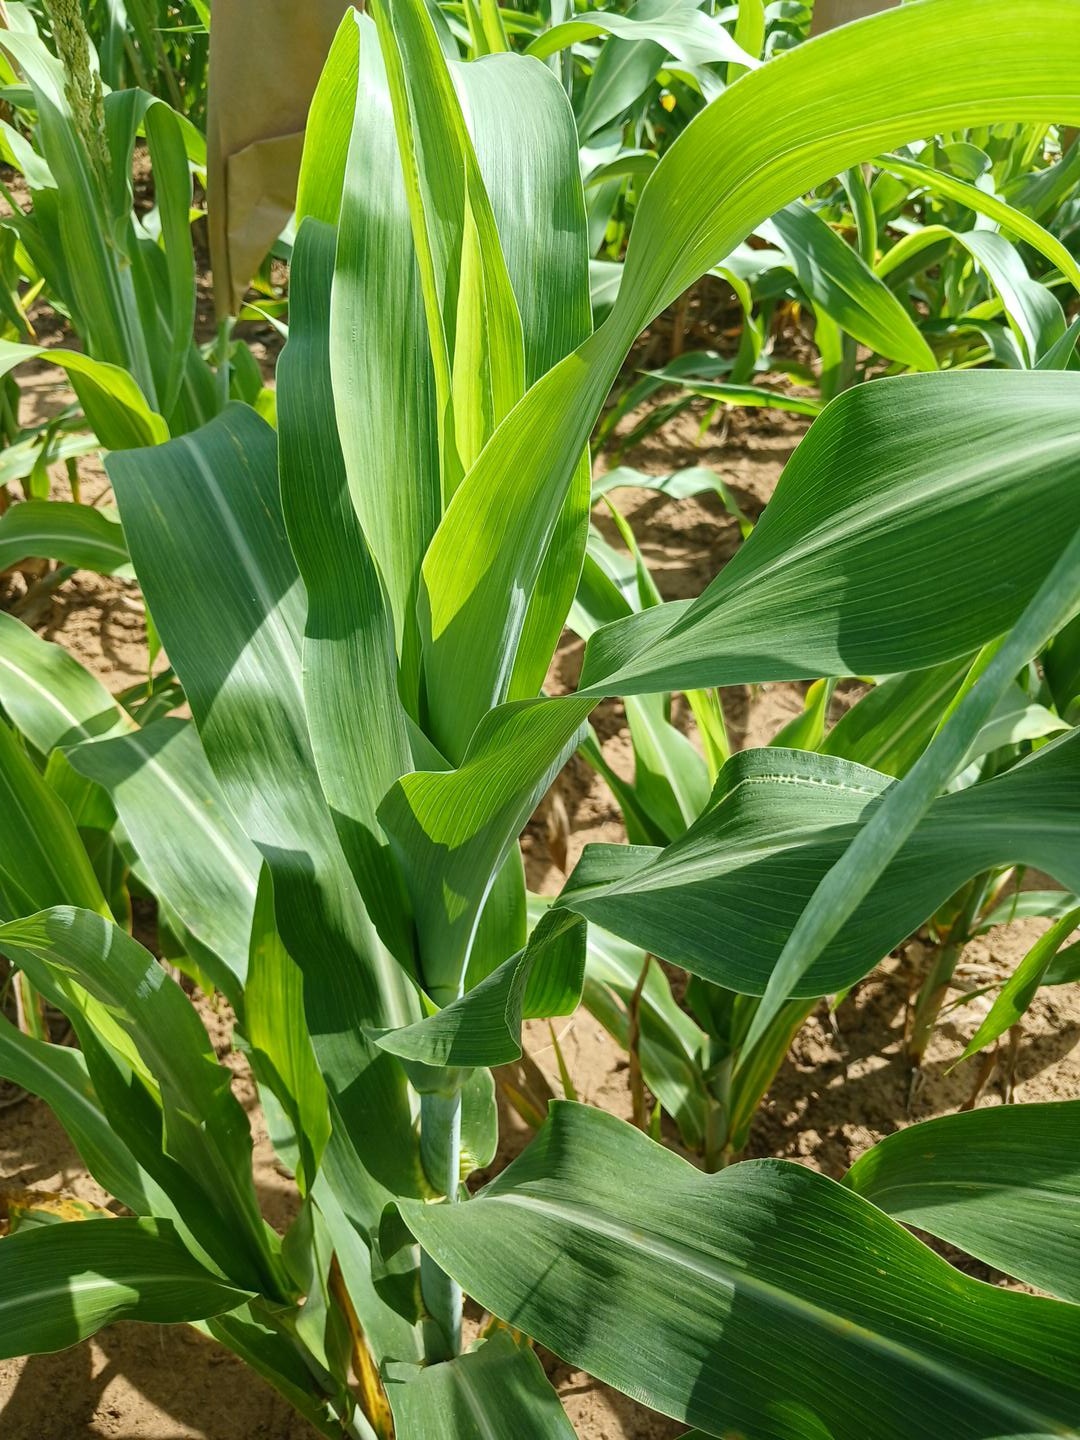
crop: sorghum
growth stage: vegetative
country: Senegal
